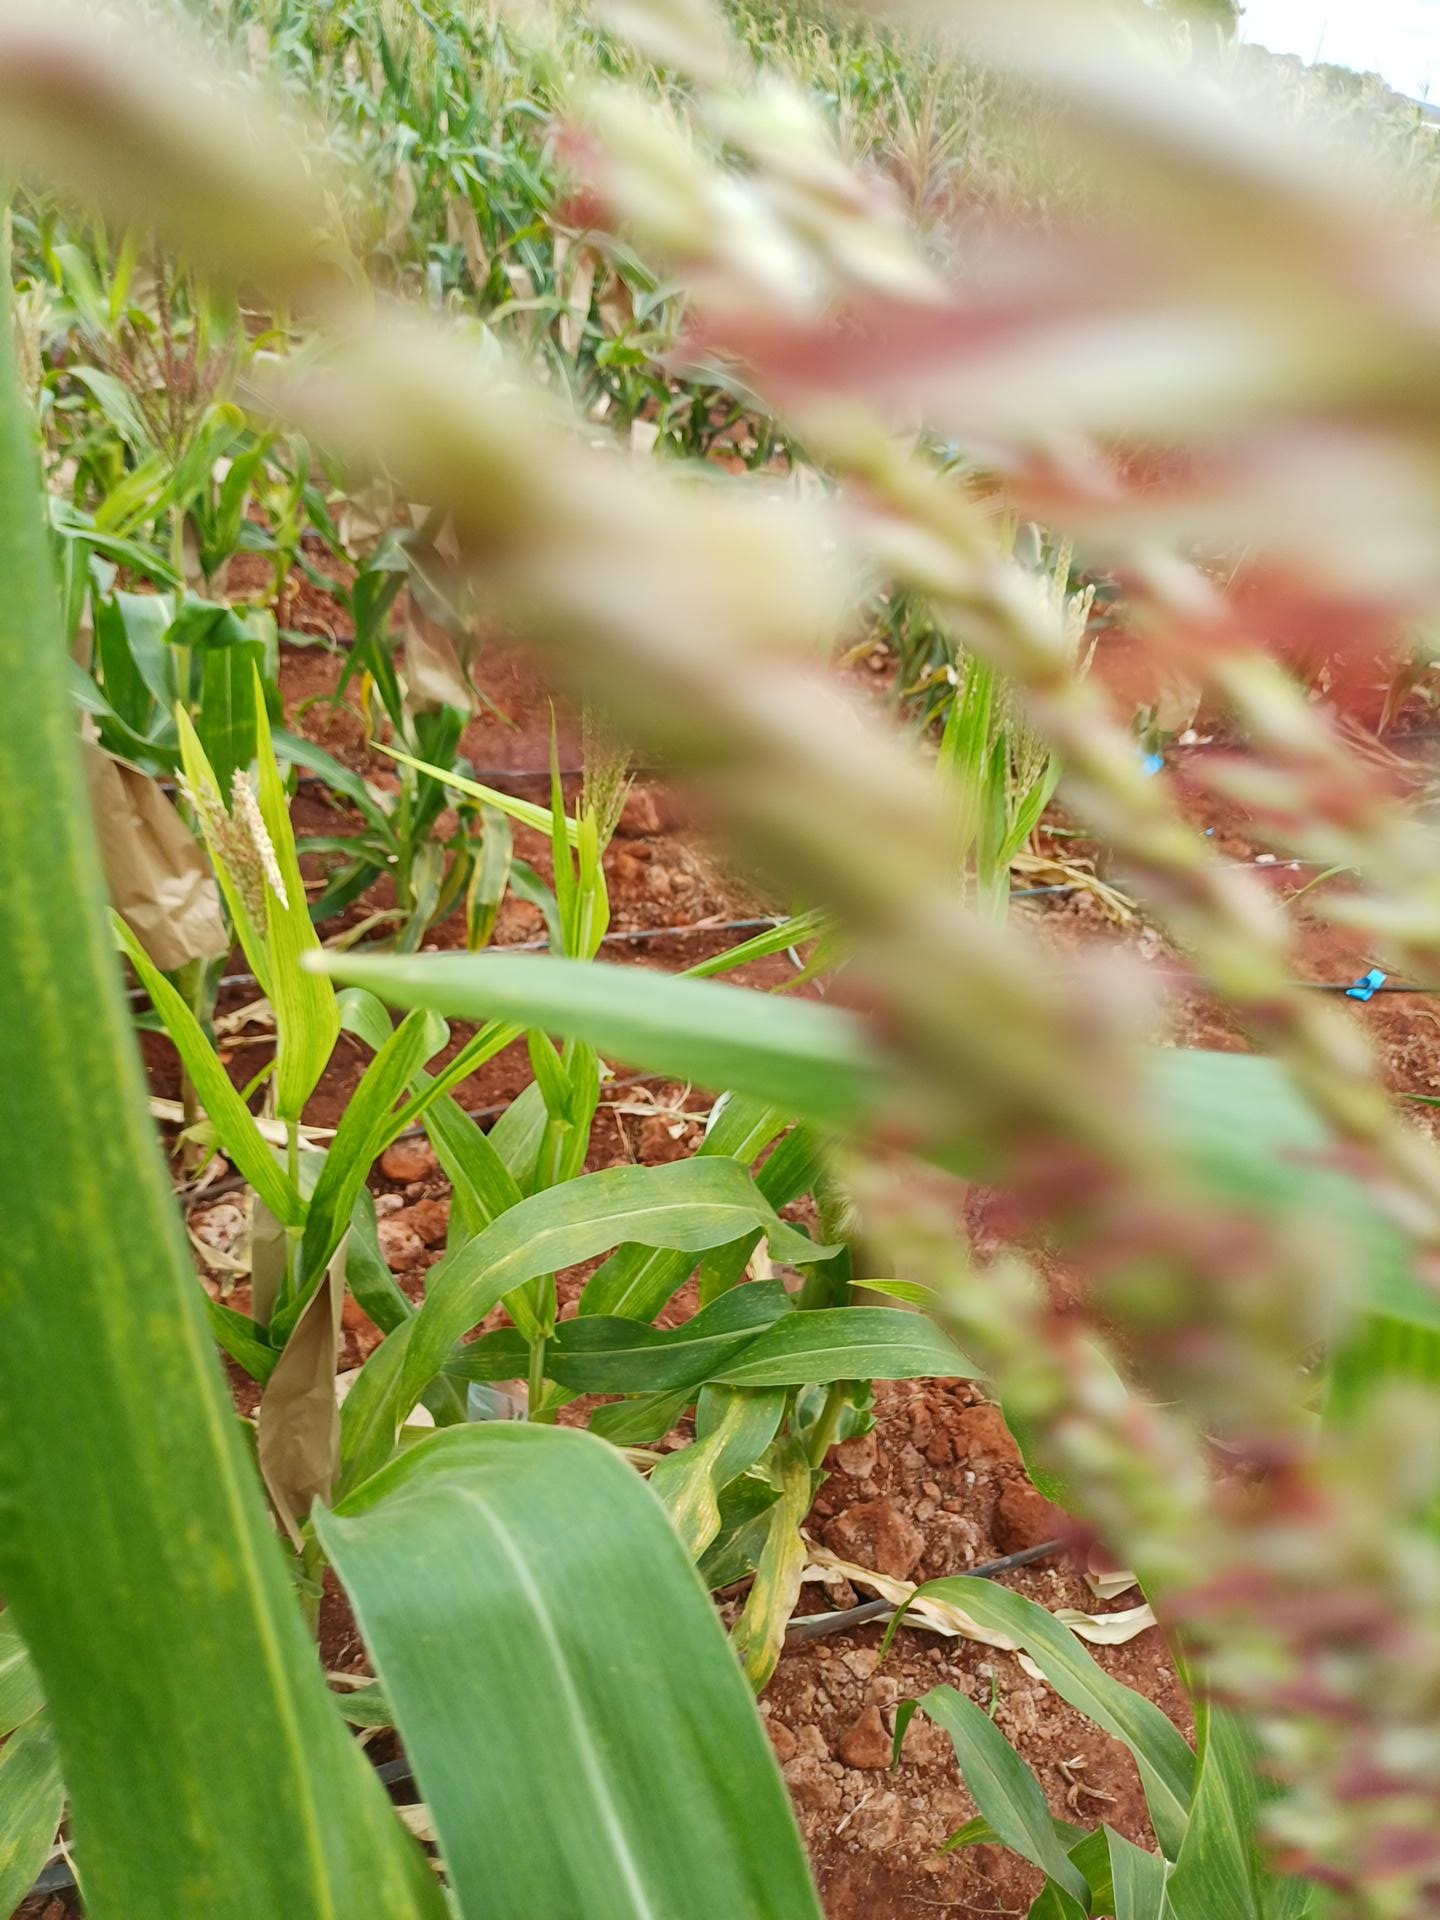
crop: maize
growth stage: flowering
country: Kenya
